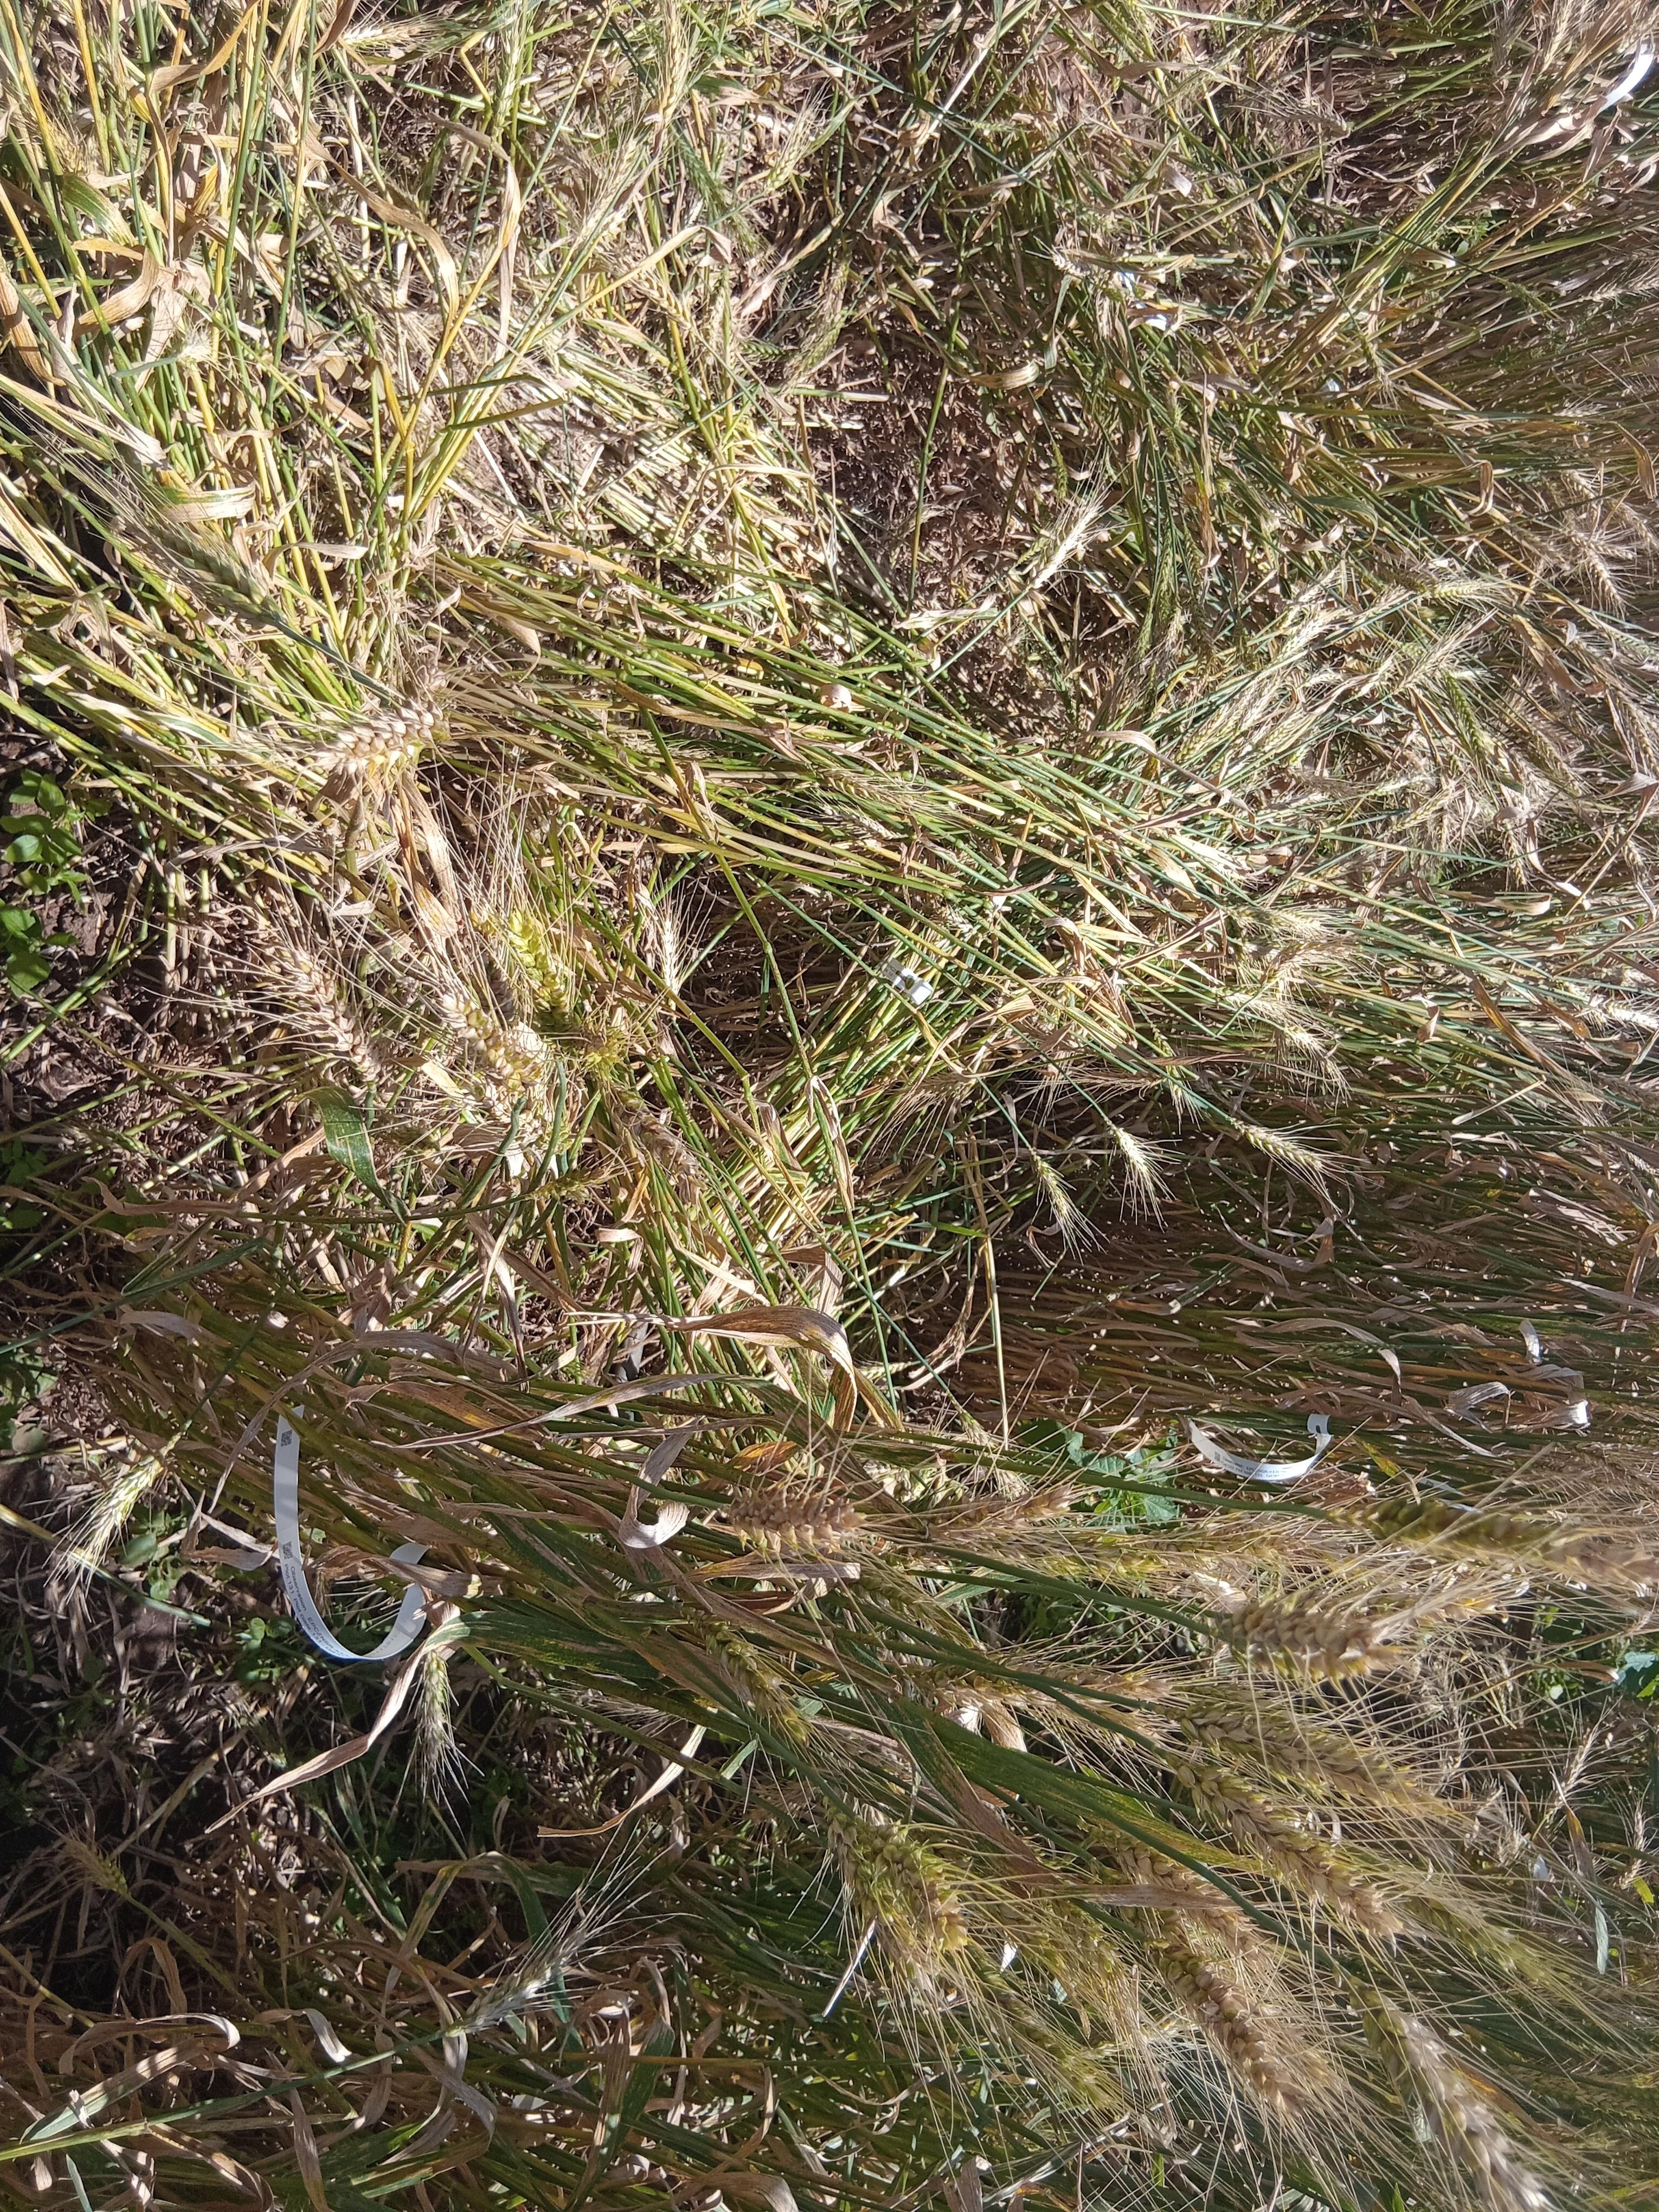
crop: wheat
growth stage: maturity
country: Kenya
